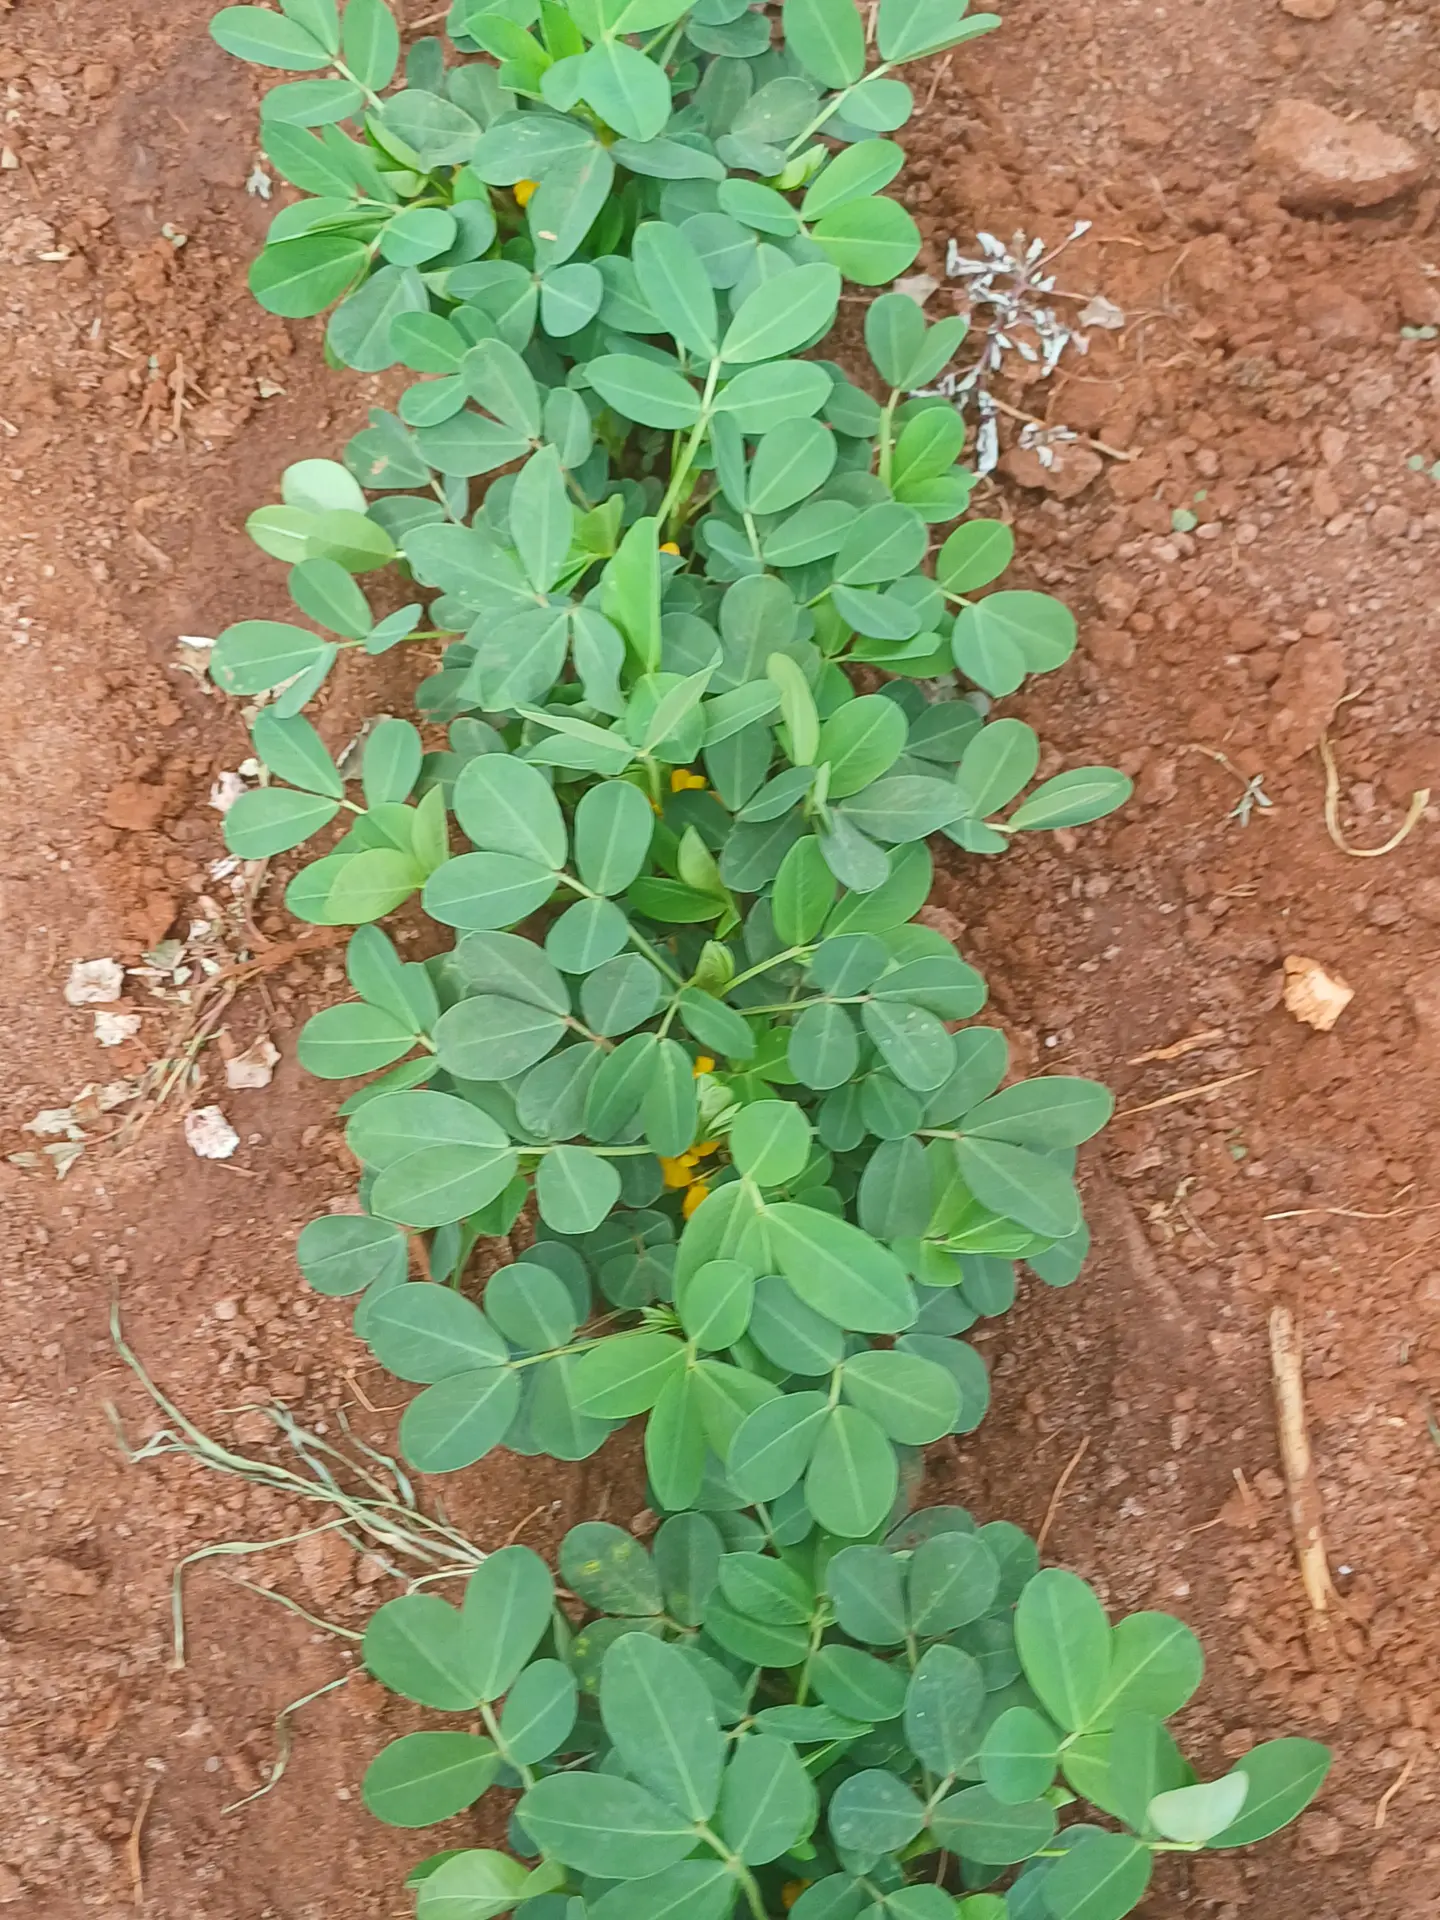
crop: groundnut
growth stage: vegetative
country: Kenya
